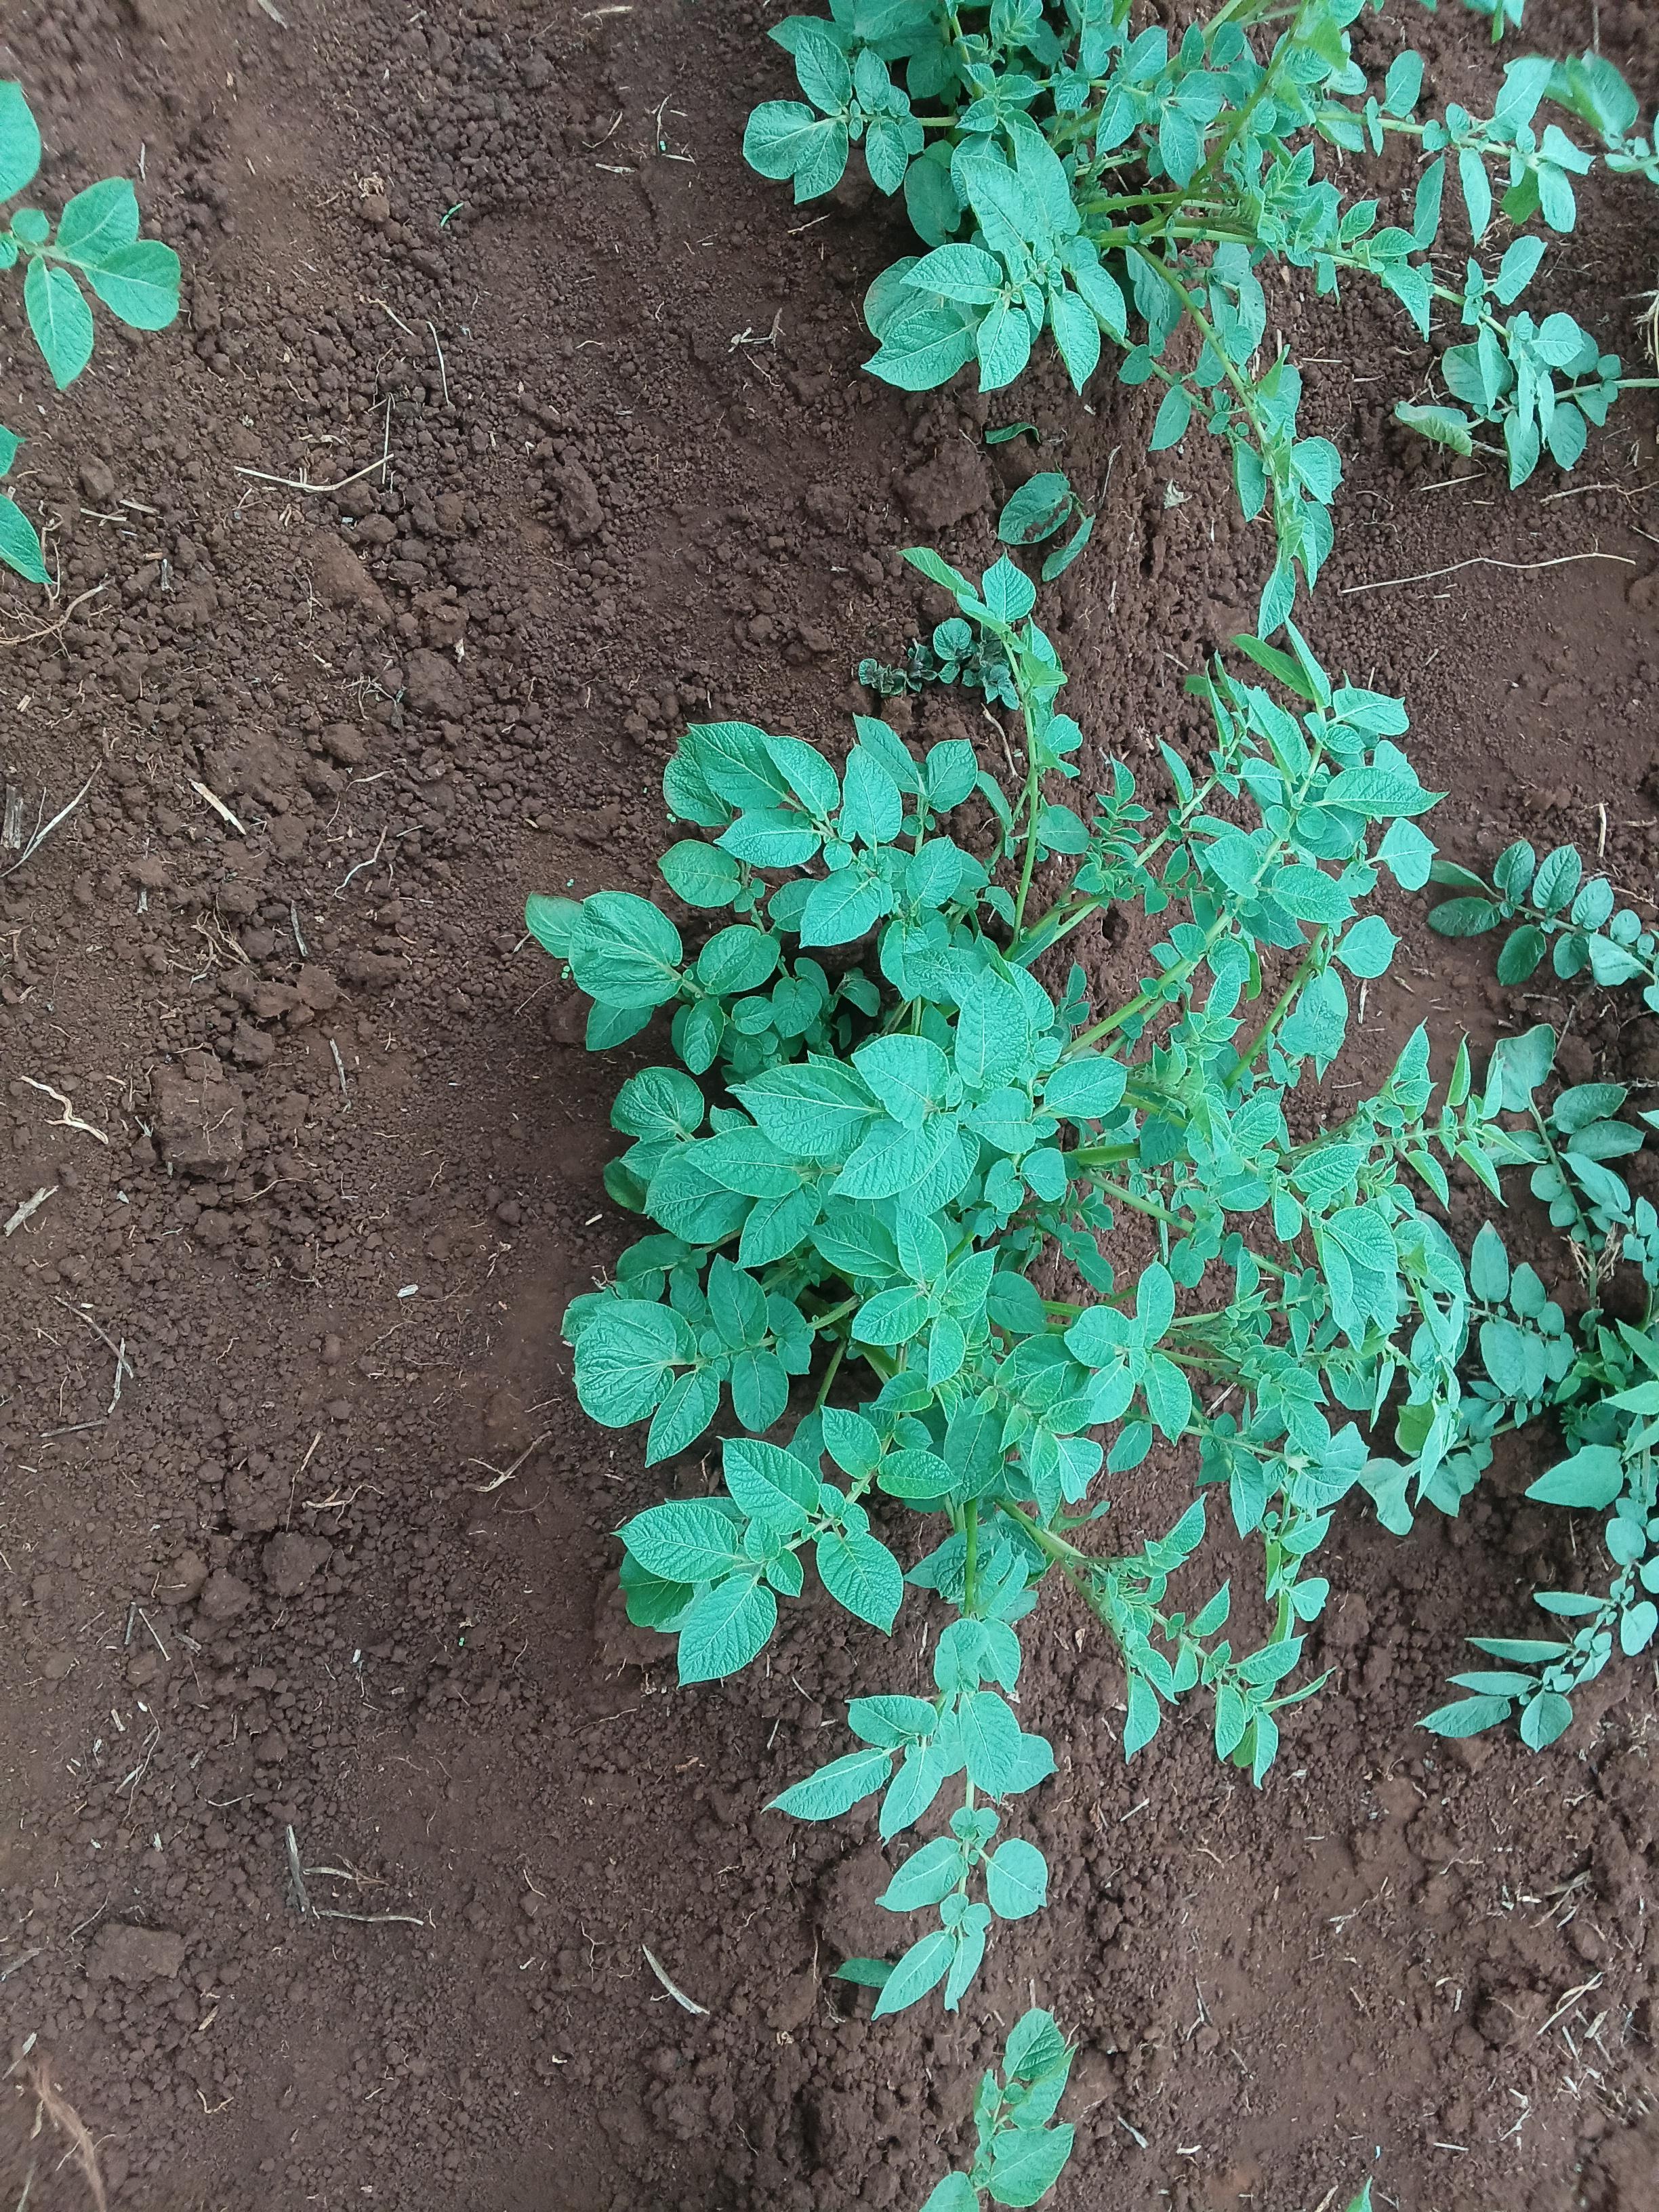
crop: potato
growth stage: vegetative
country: Kenya
